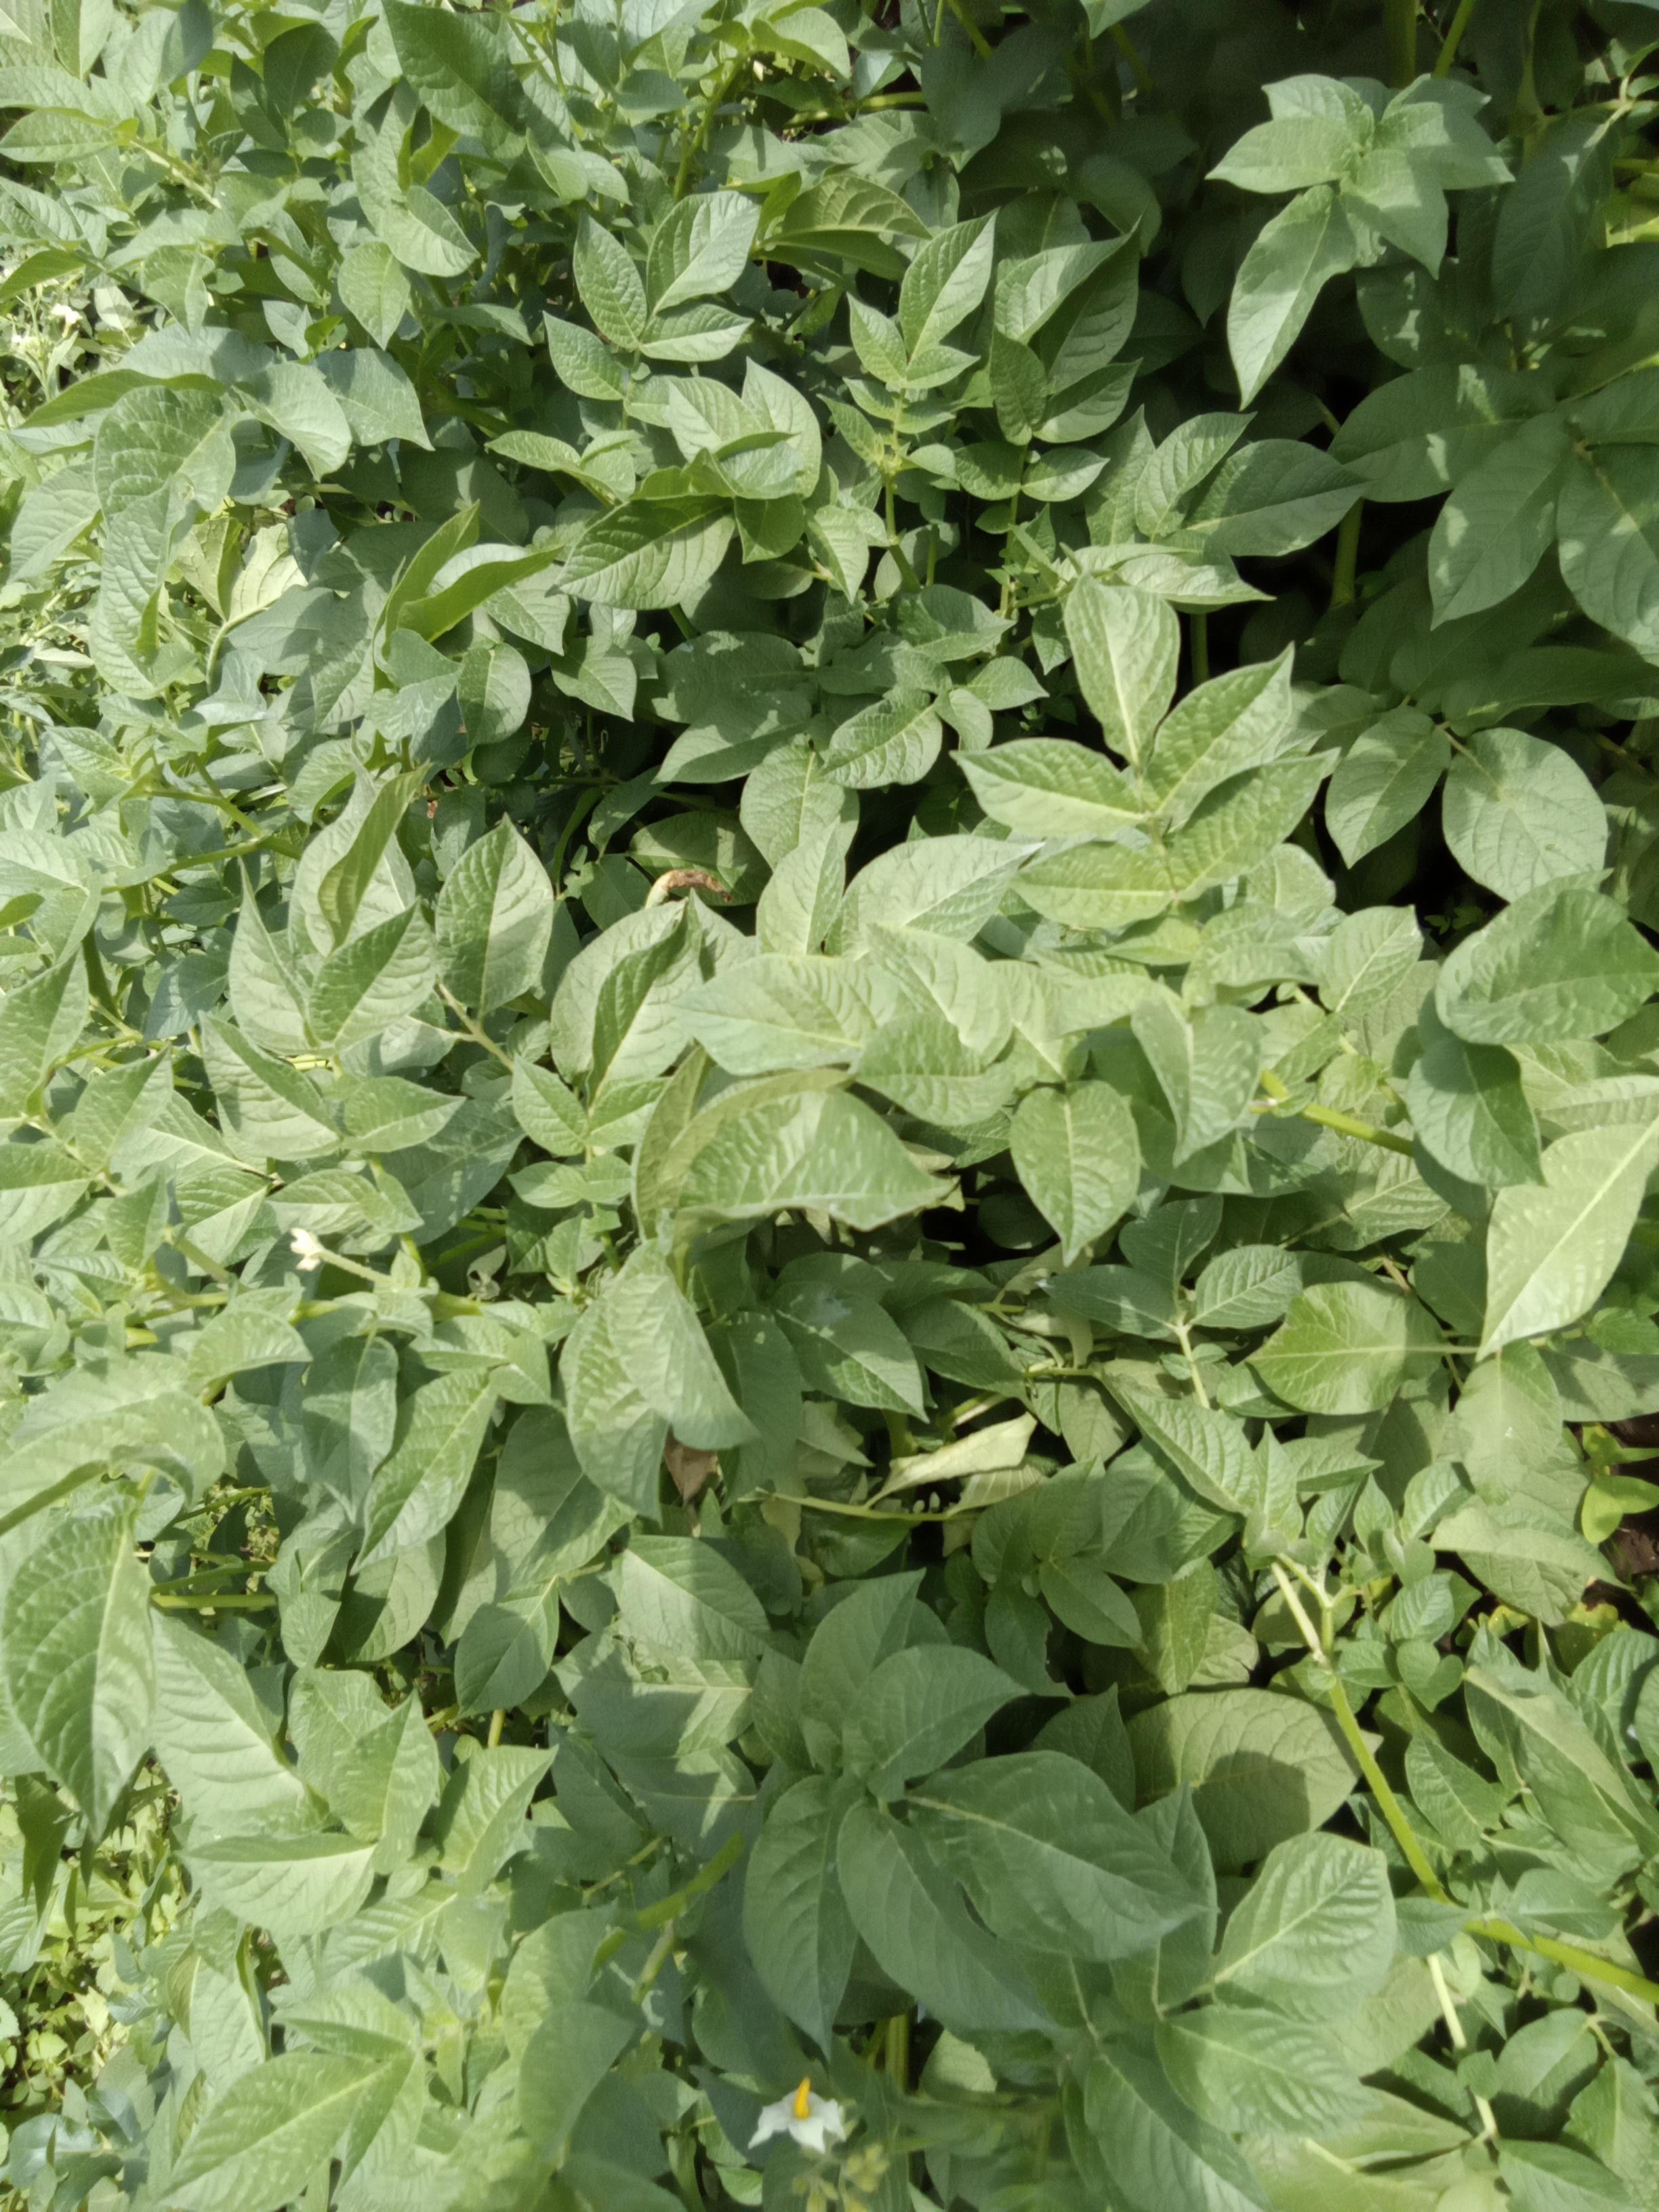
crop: potato
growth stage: vegetative
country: Kenya
